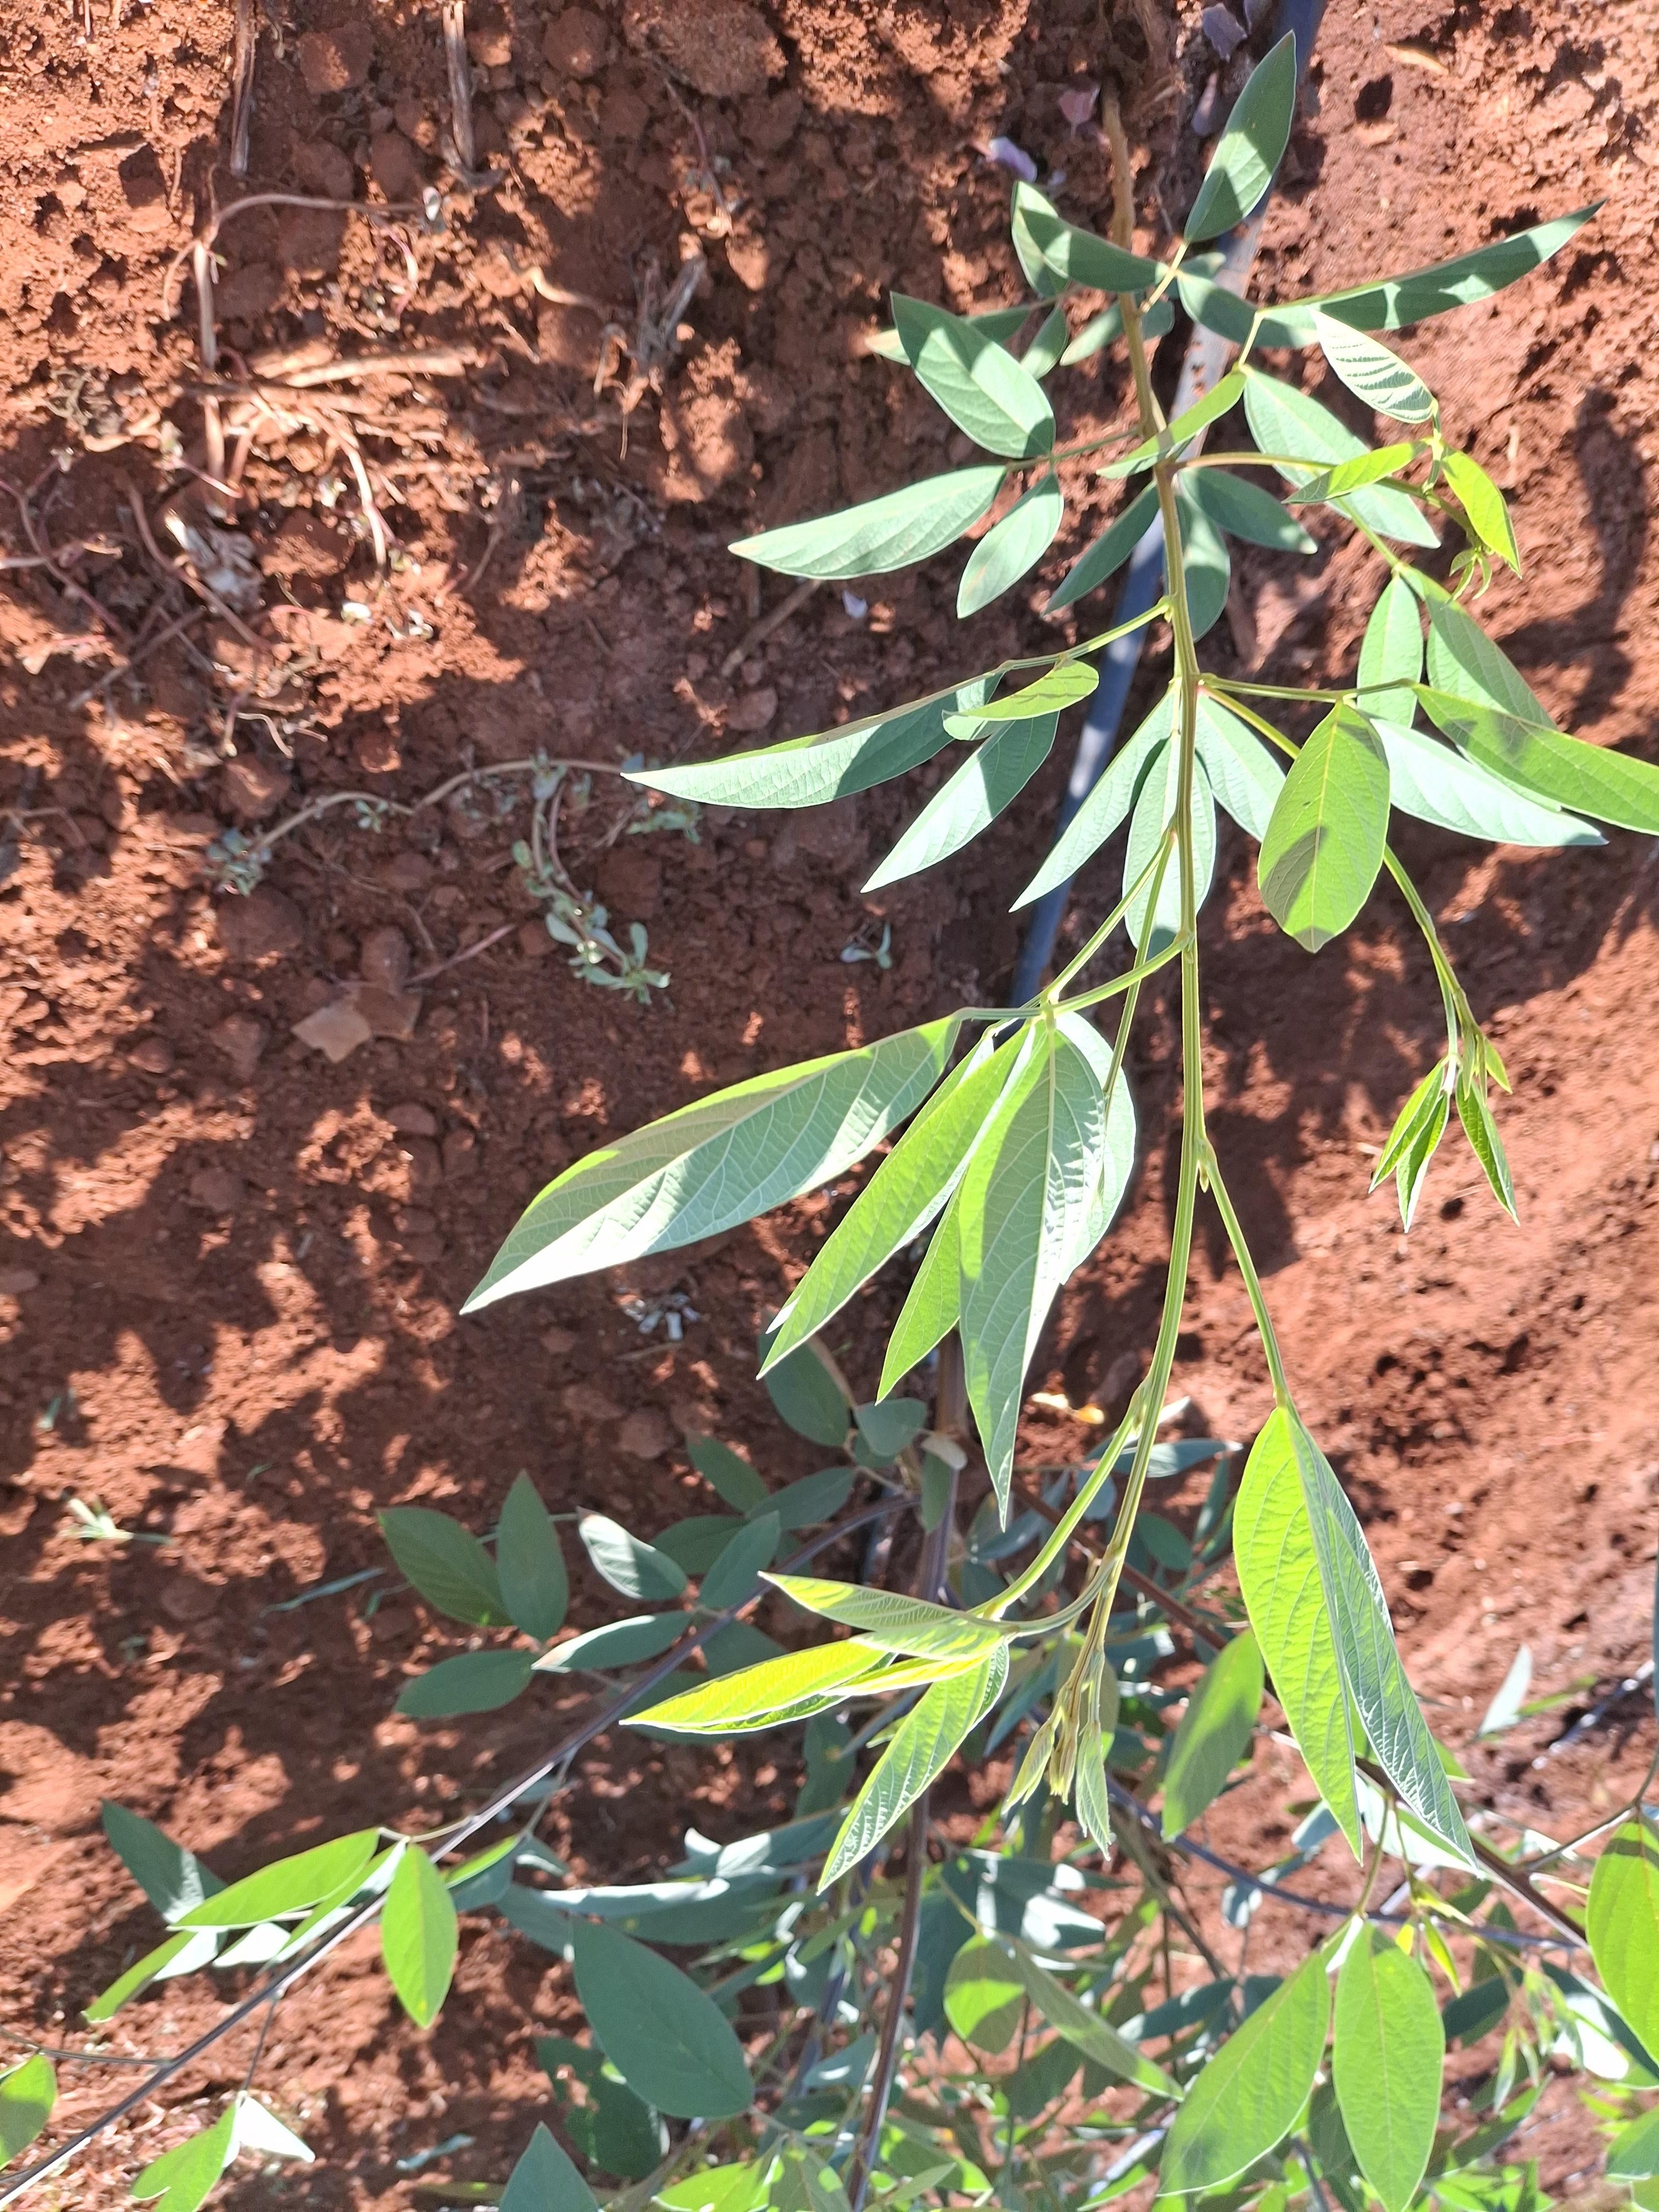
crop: pigeonpea
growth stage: flowering
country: Kenya
